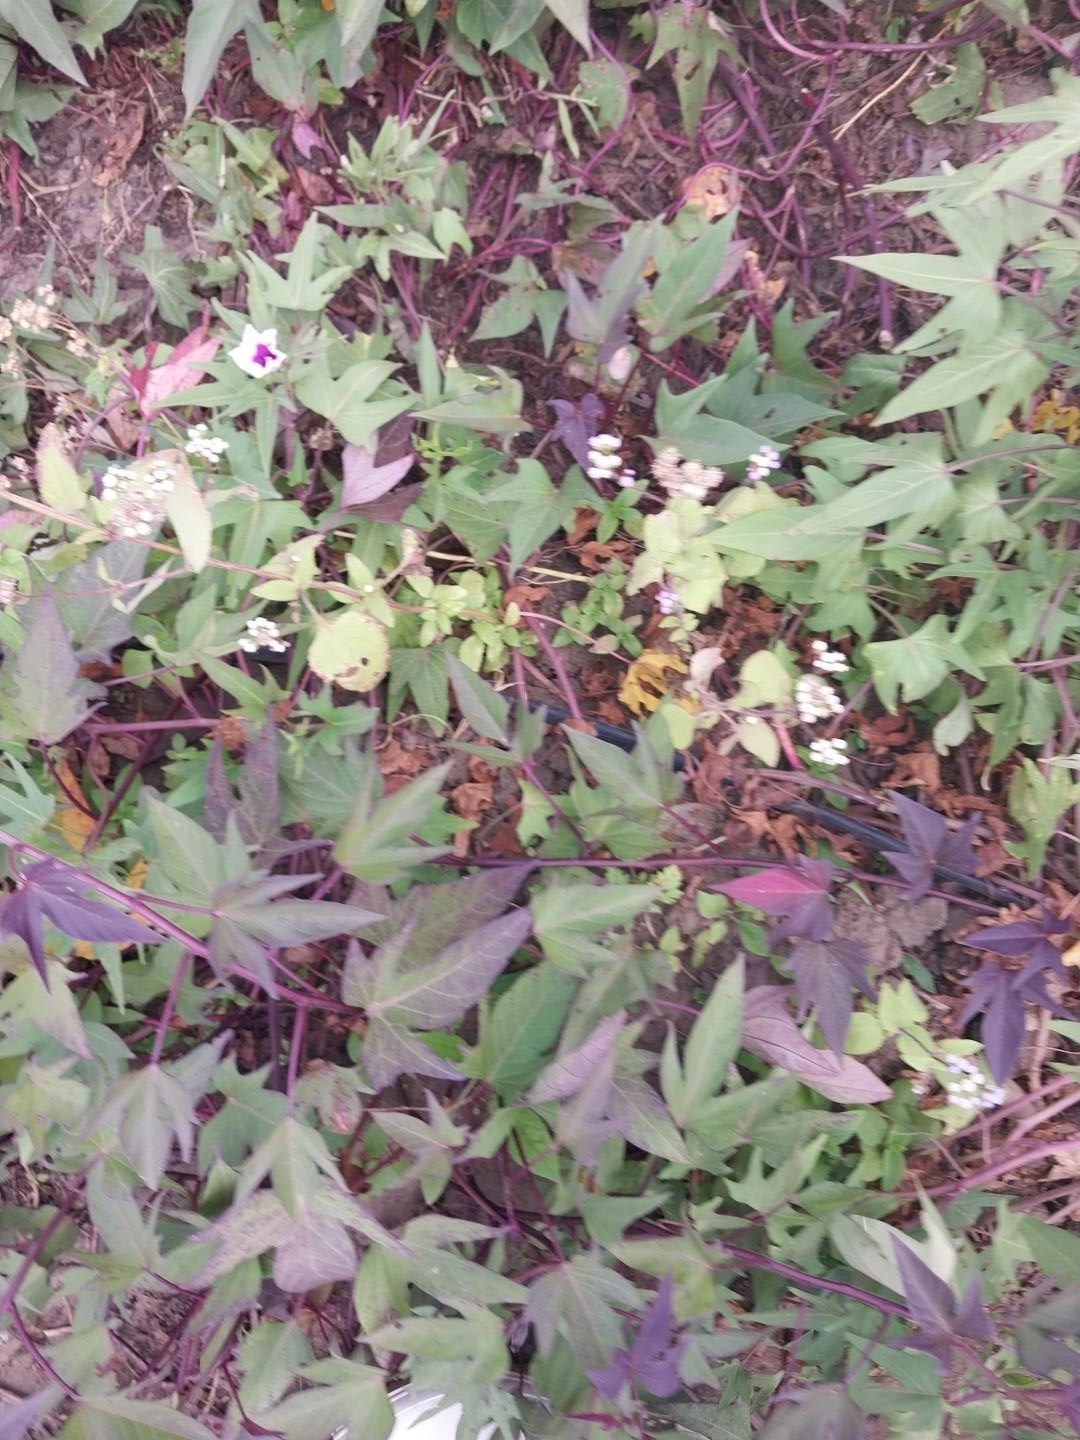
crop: sweet potato
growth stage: flowering
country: Tanzania
